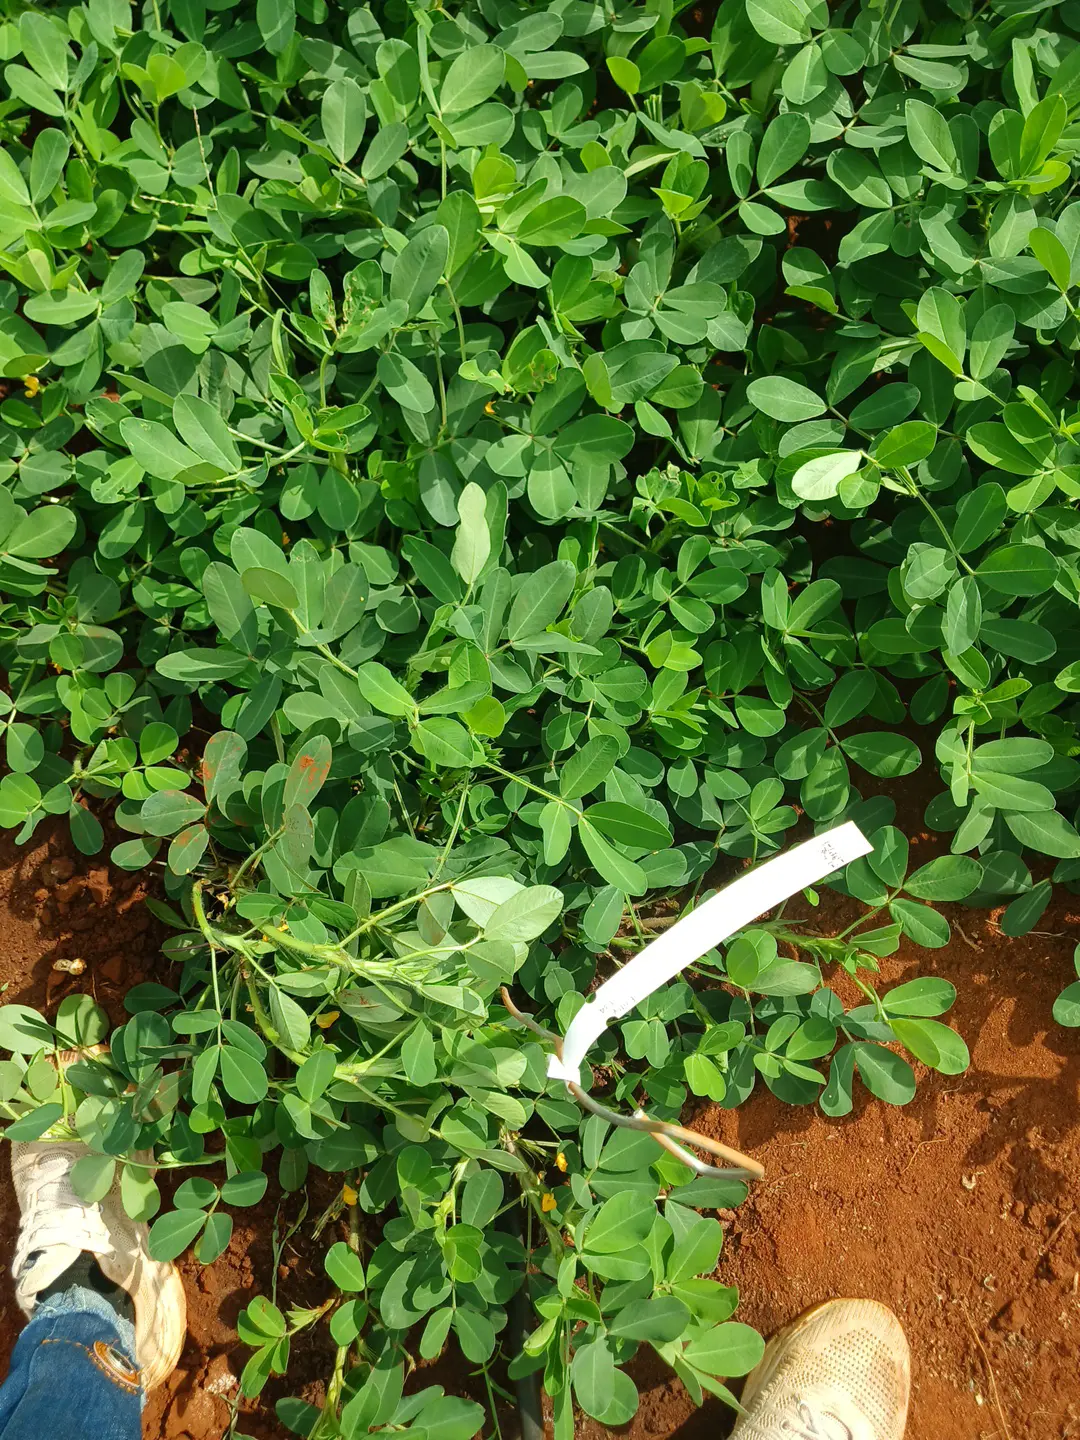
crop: groundnut
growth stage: flowering
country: Kenya
